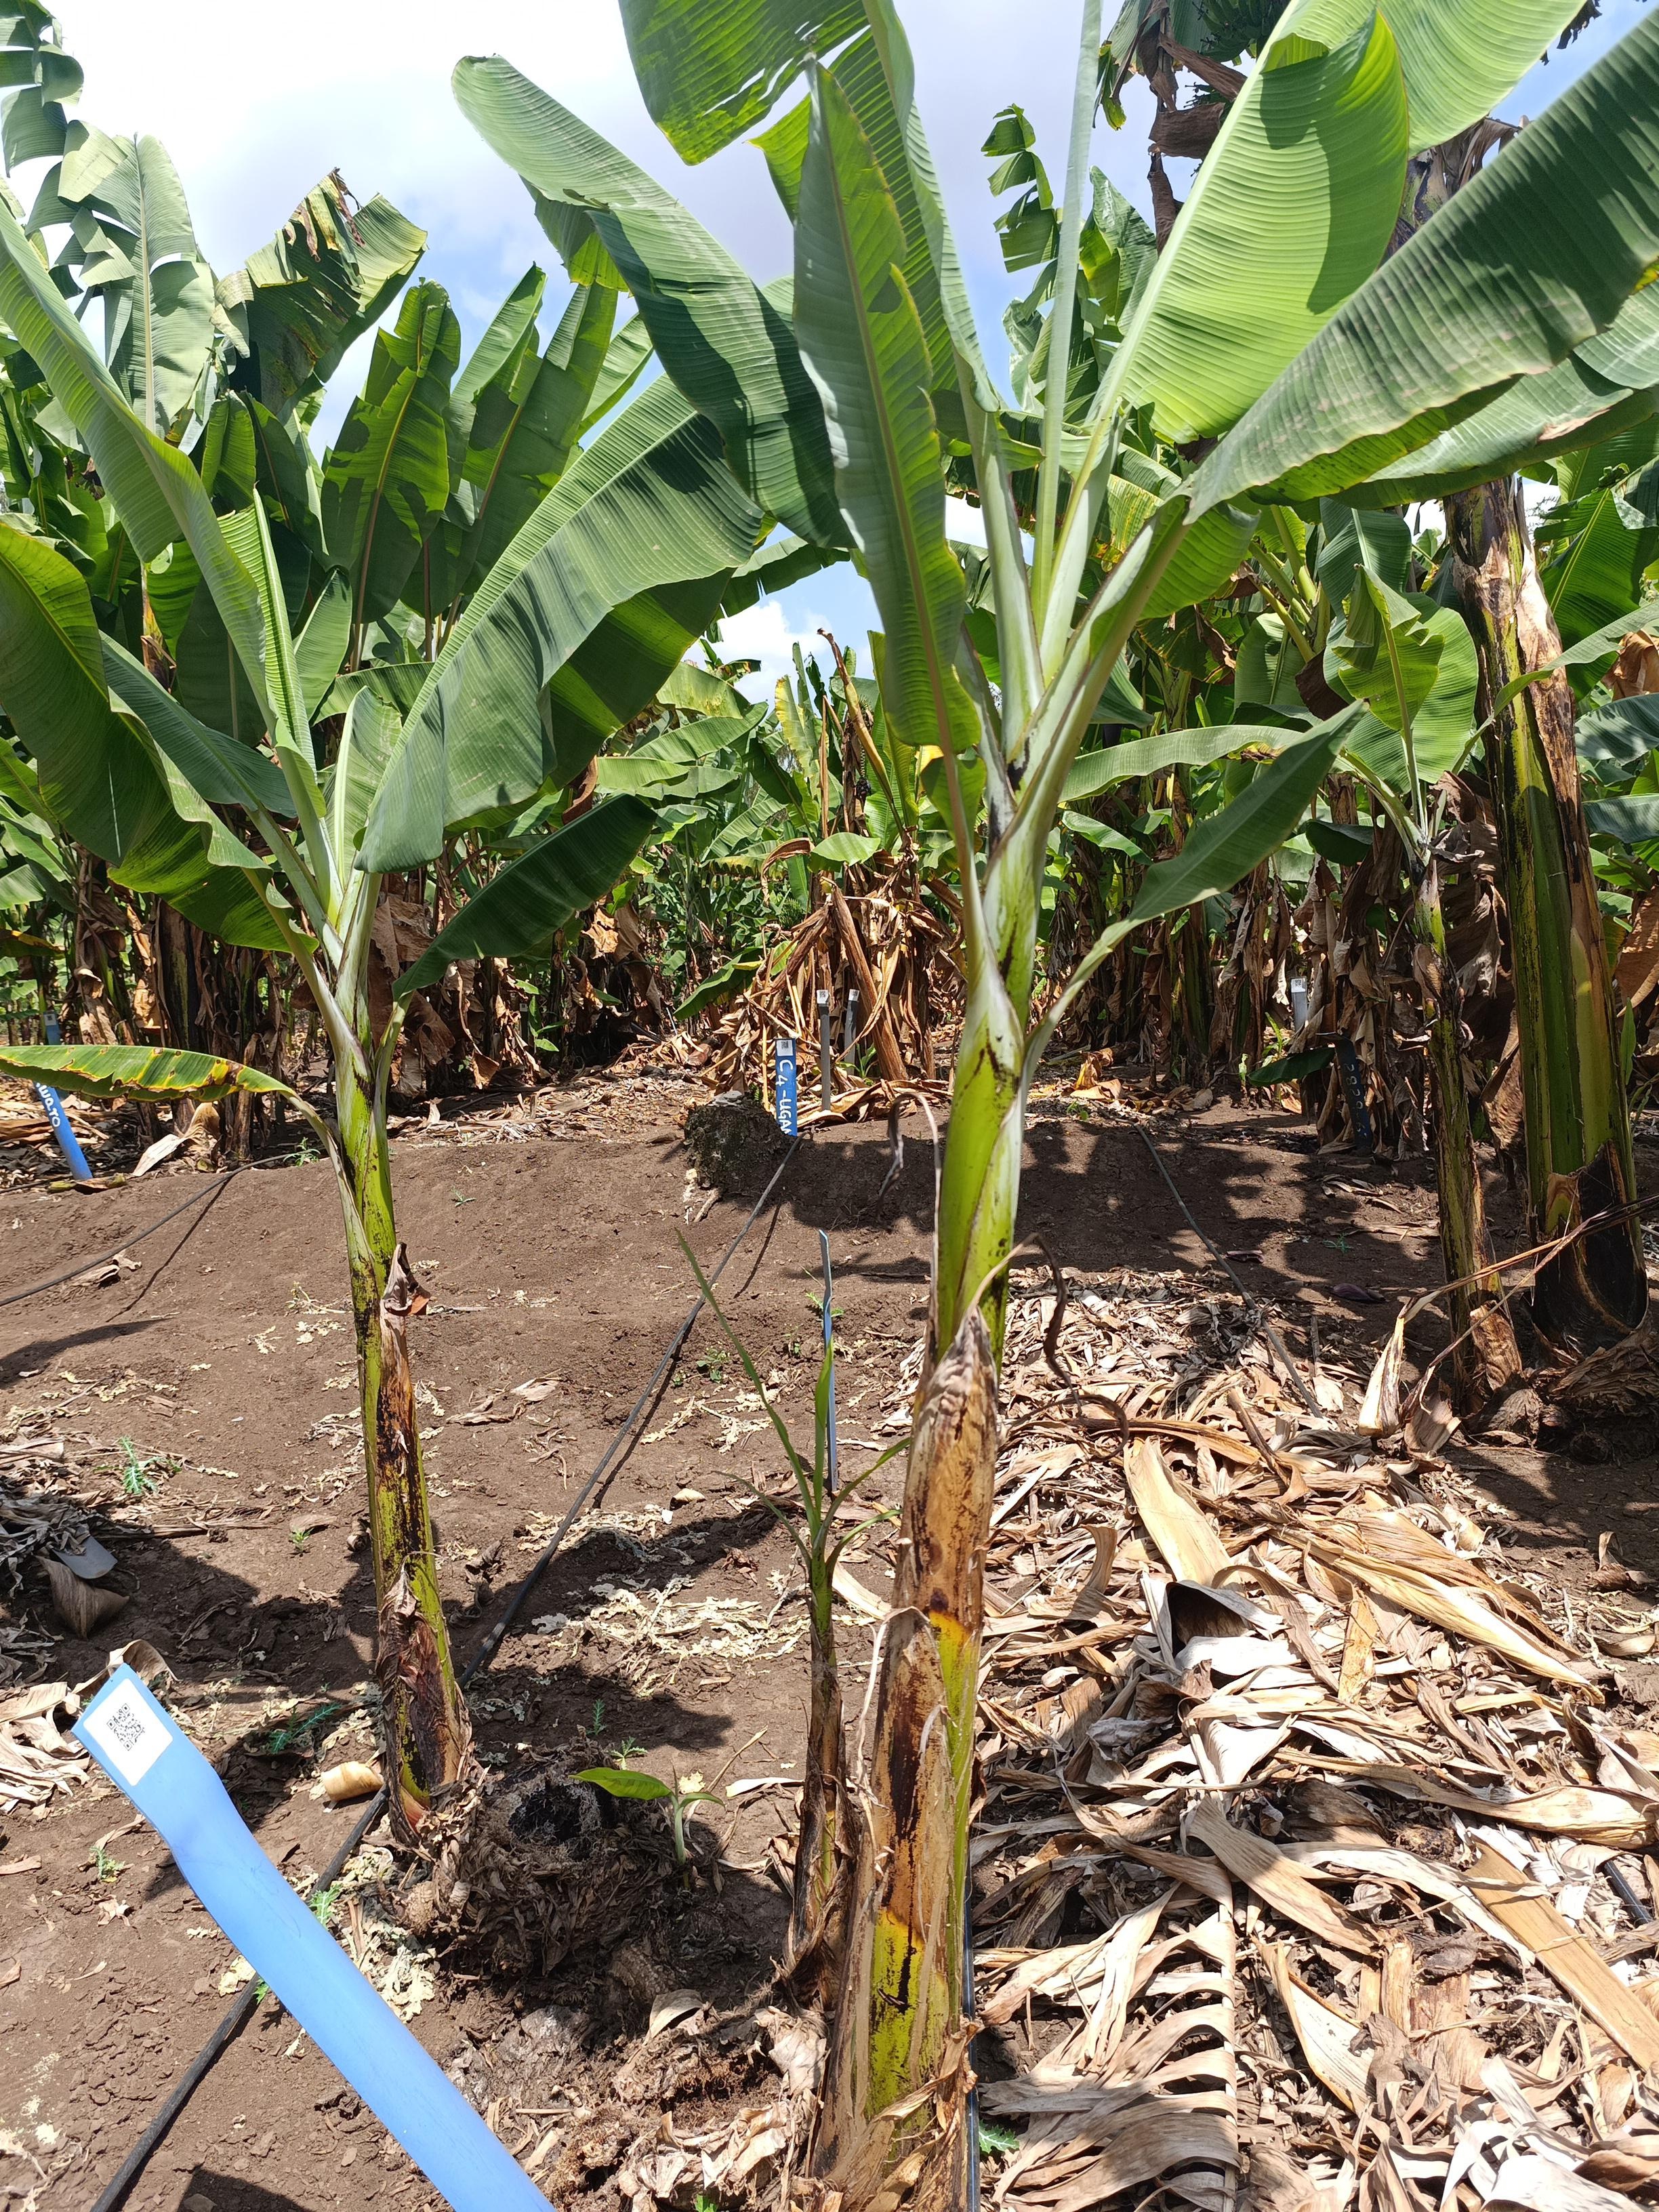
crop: banana
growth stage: vegetative
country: Tanzania
